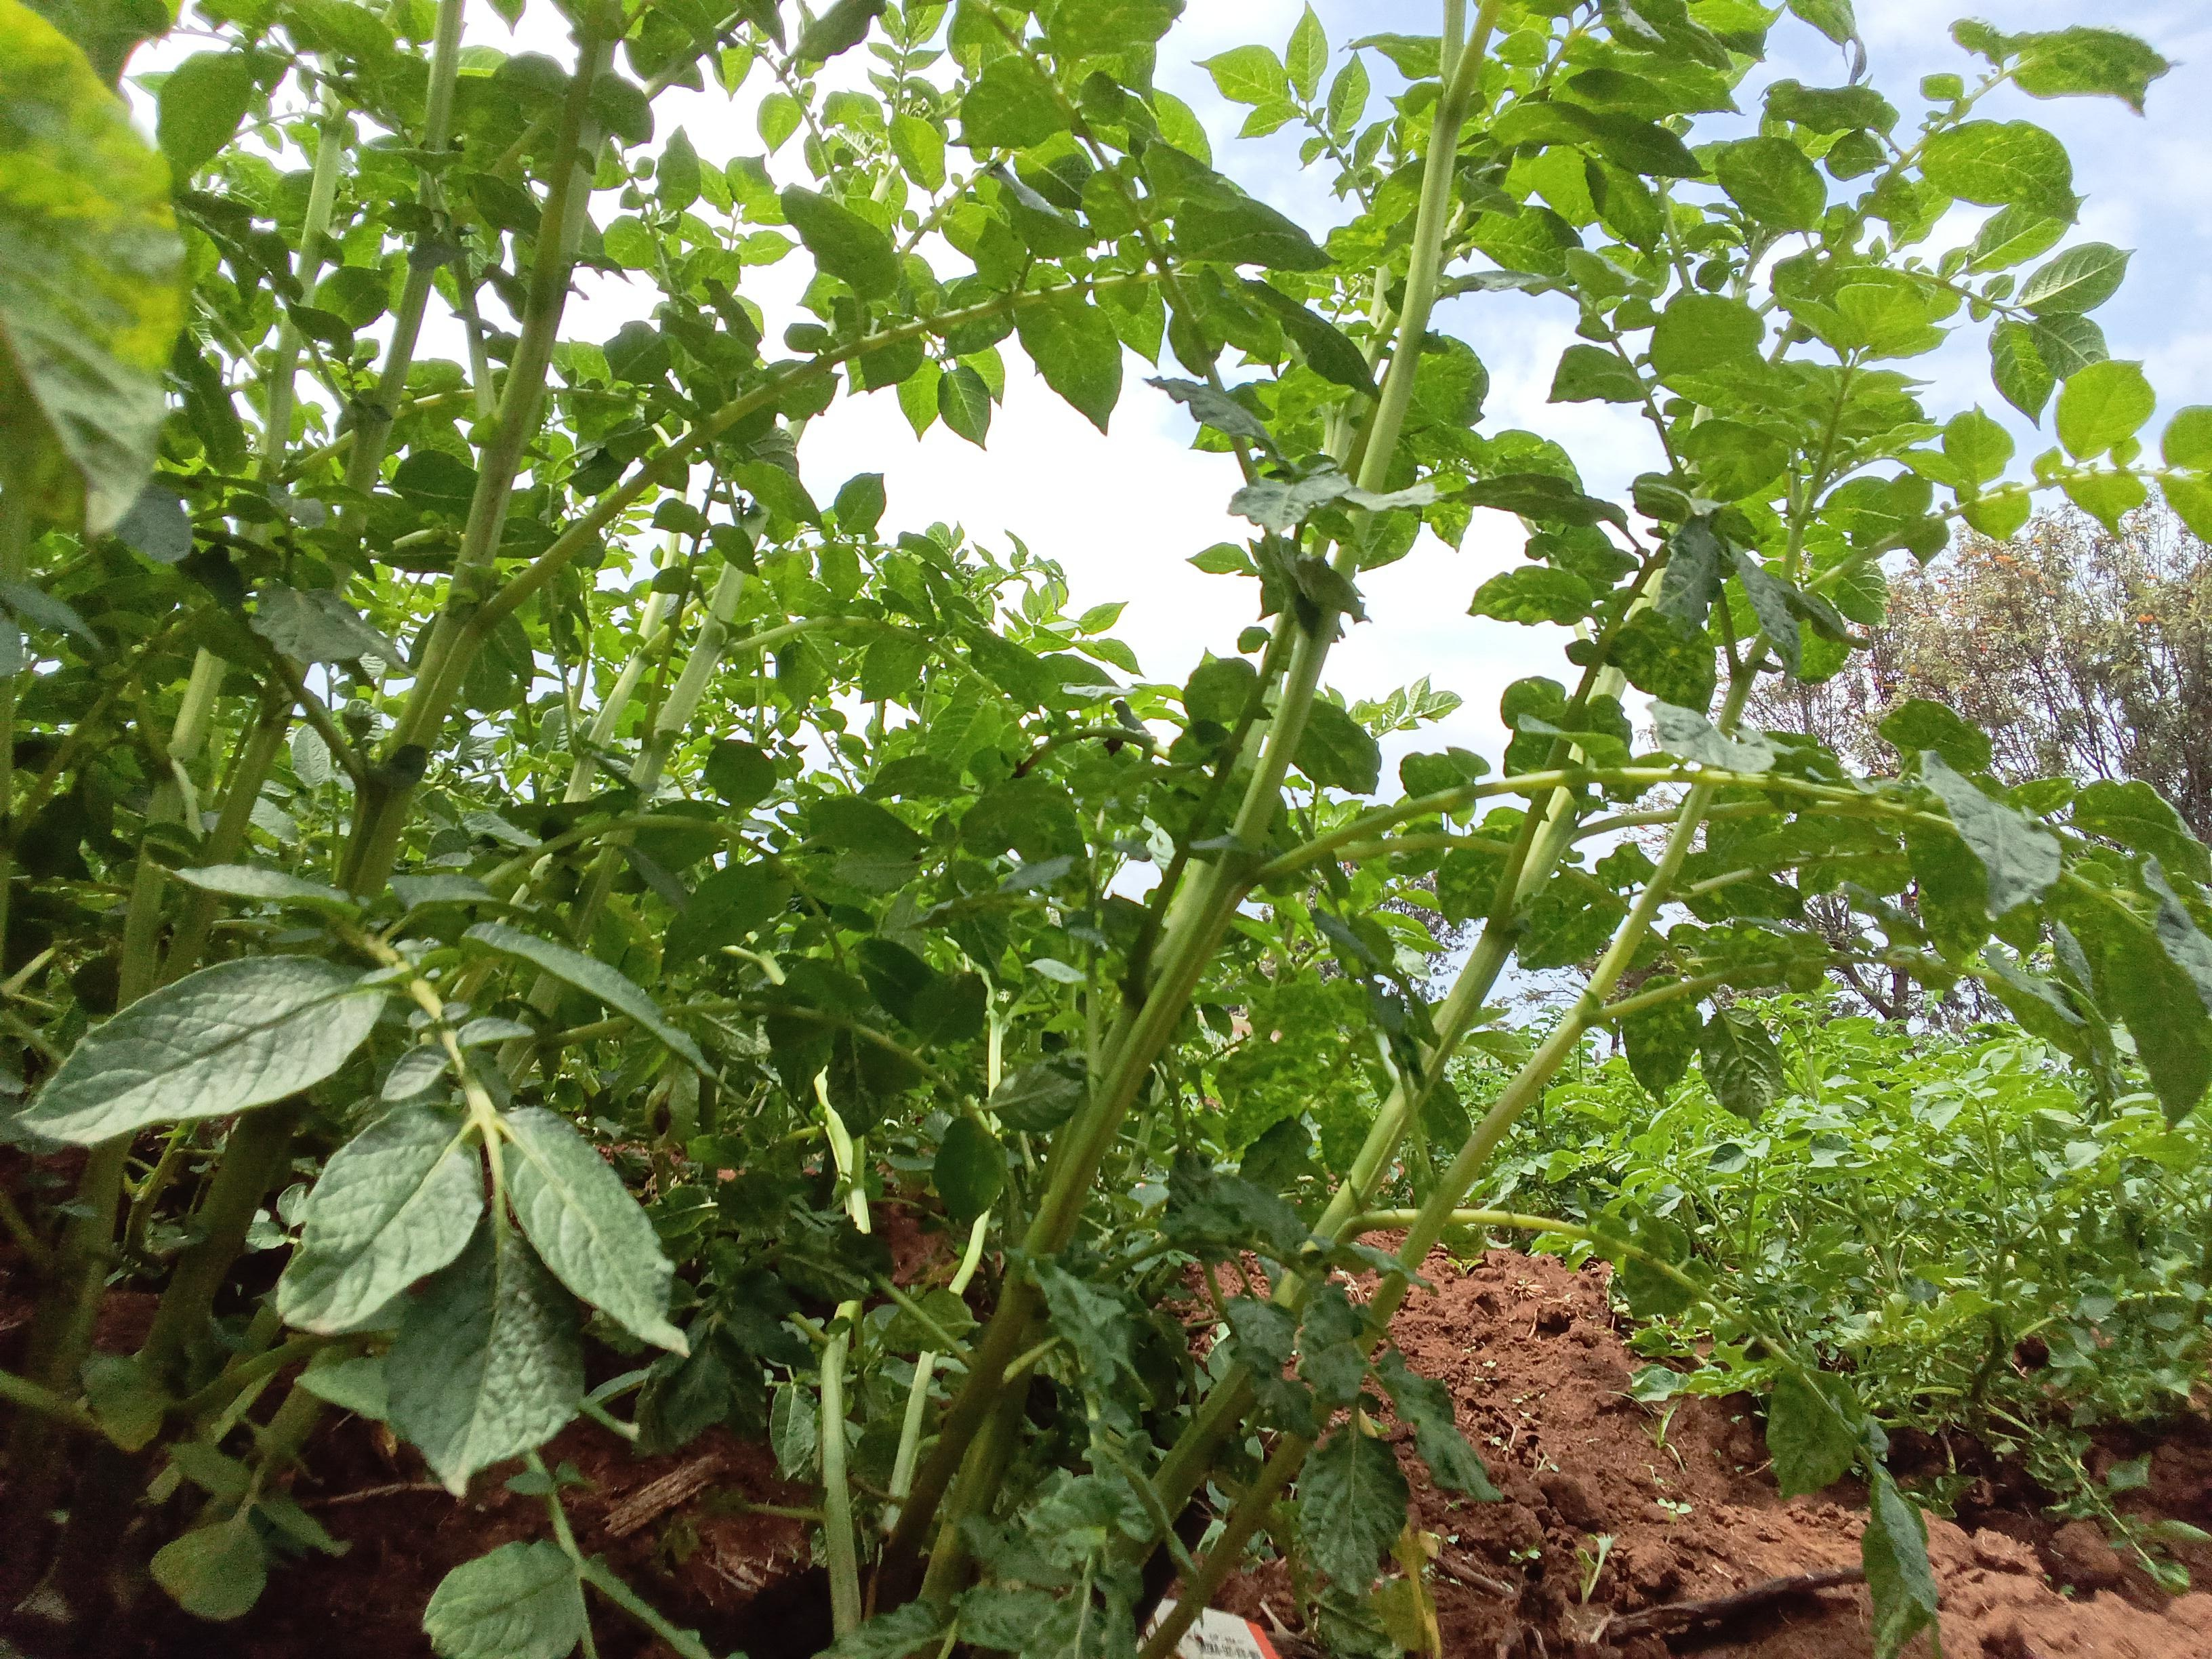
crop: potato
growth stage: vegetative
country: Kenya
